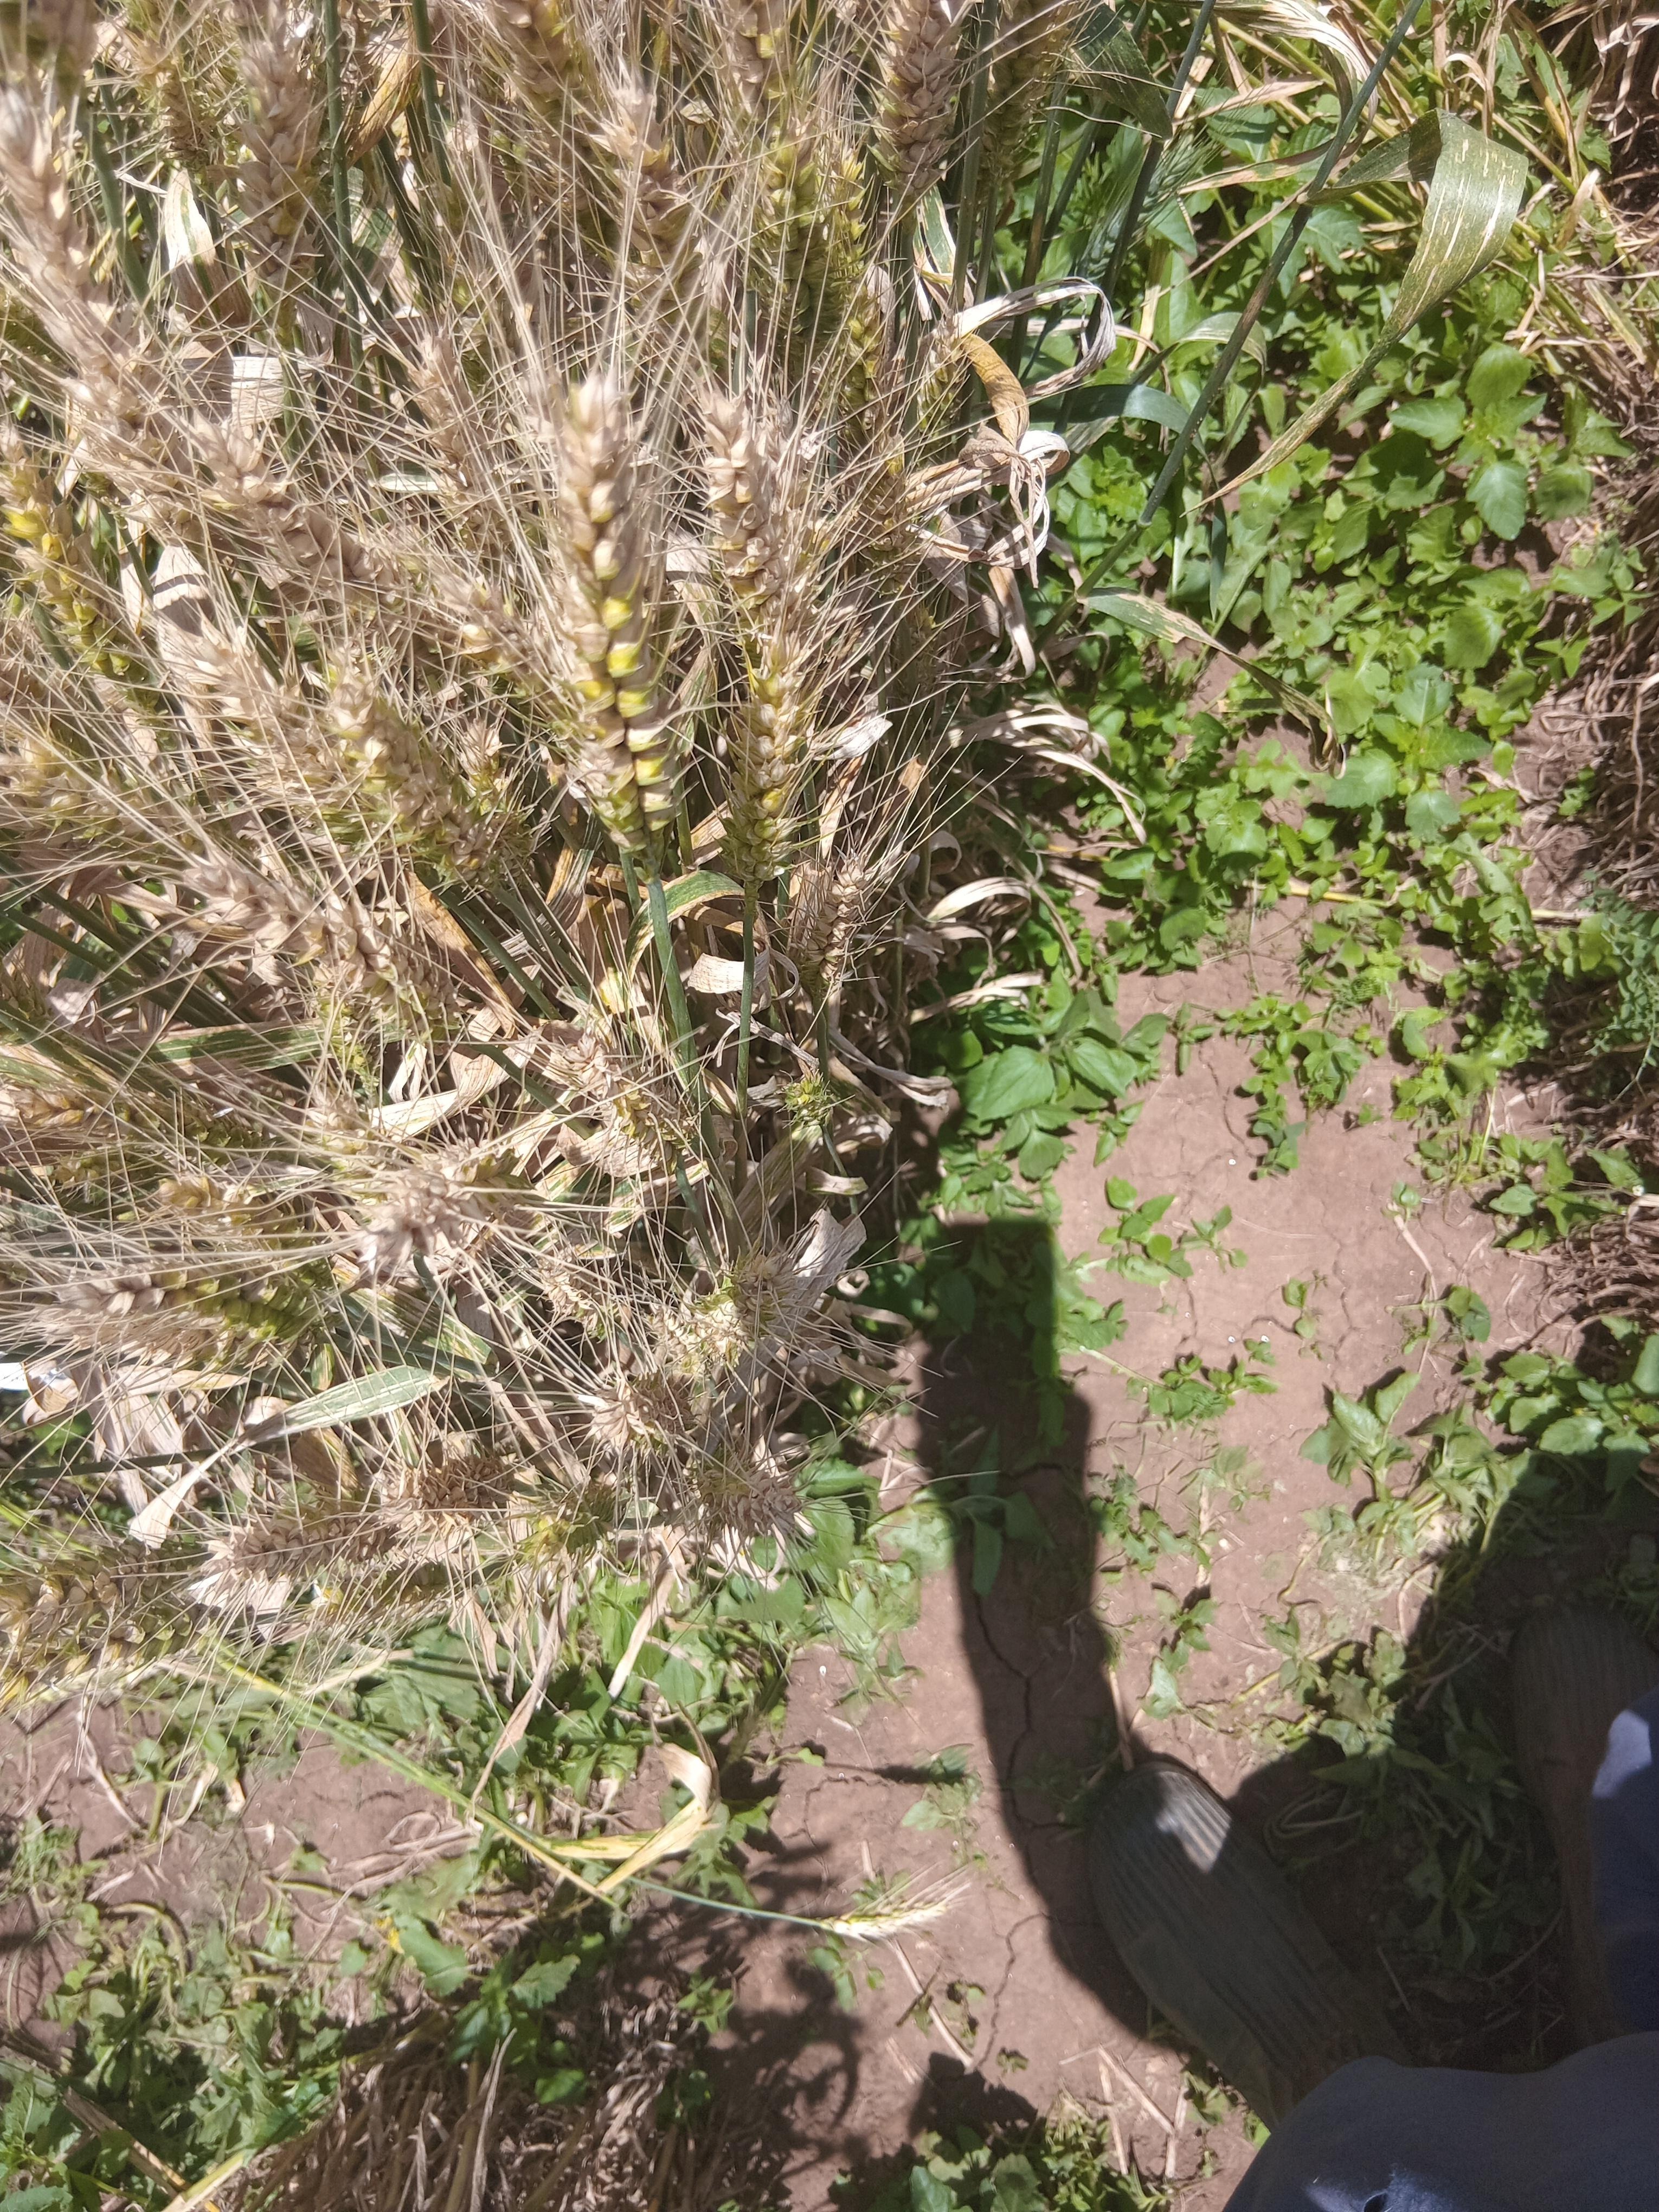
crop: wheat
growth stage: maturity
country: Kenya
